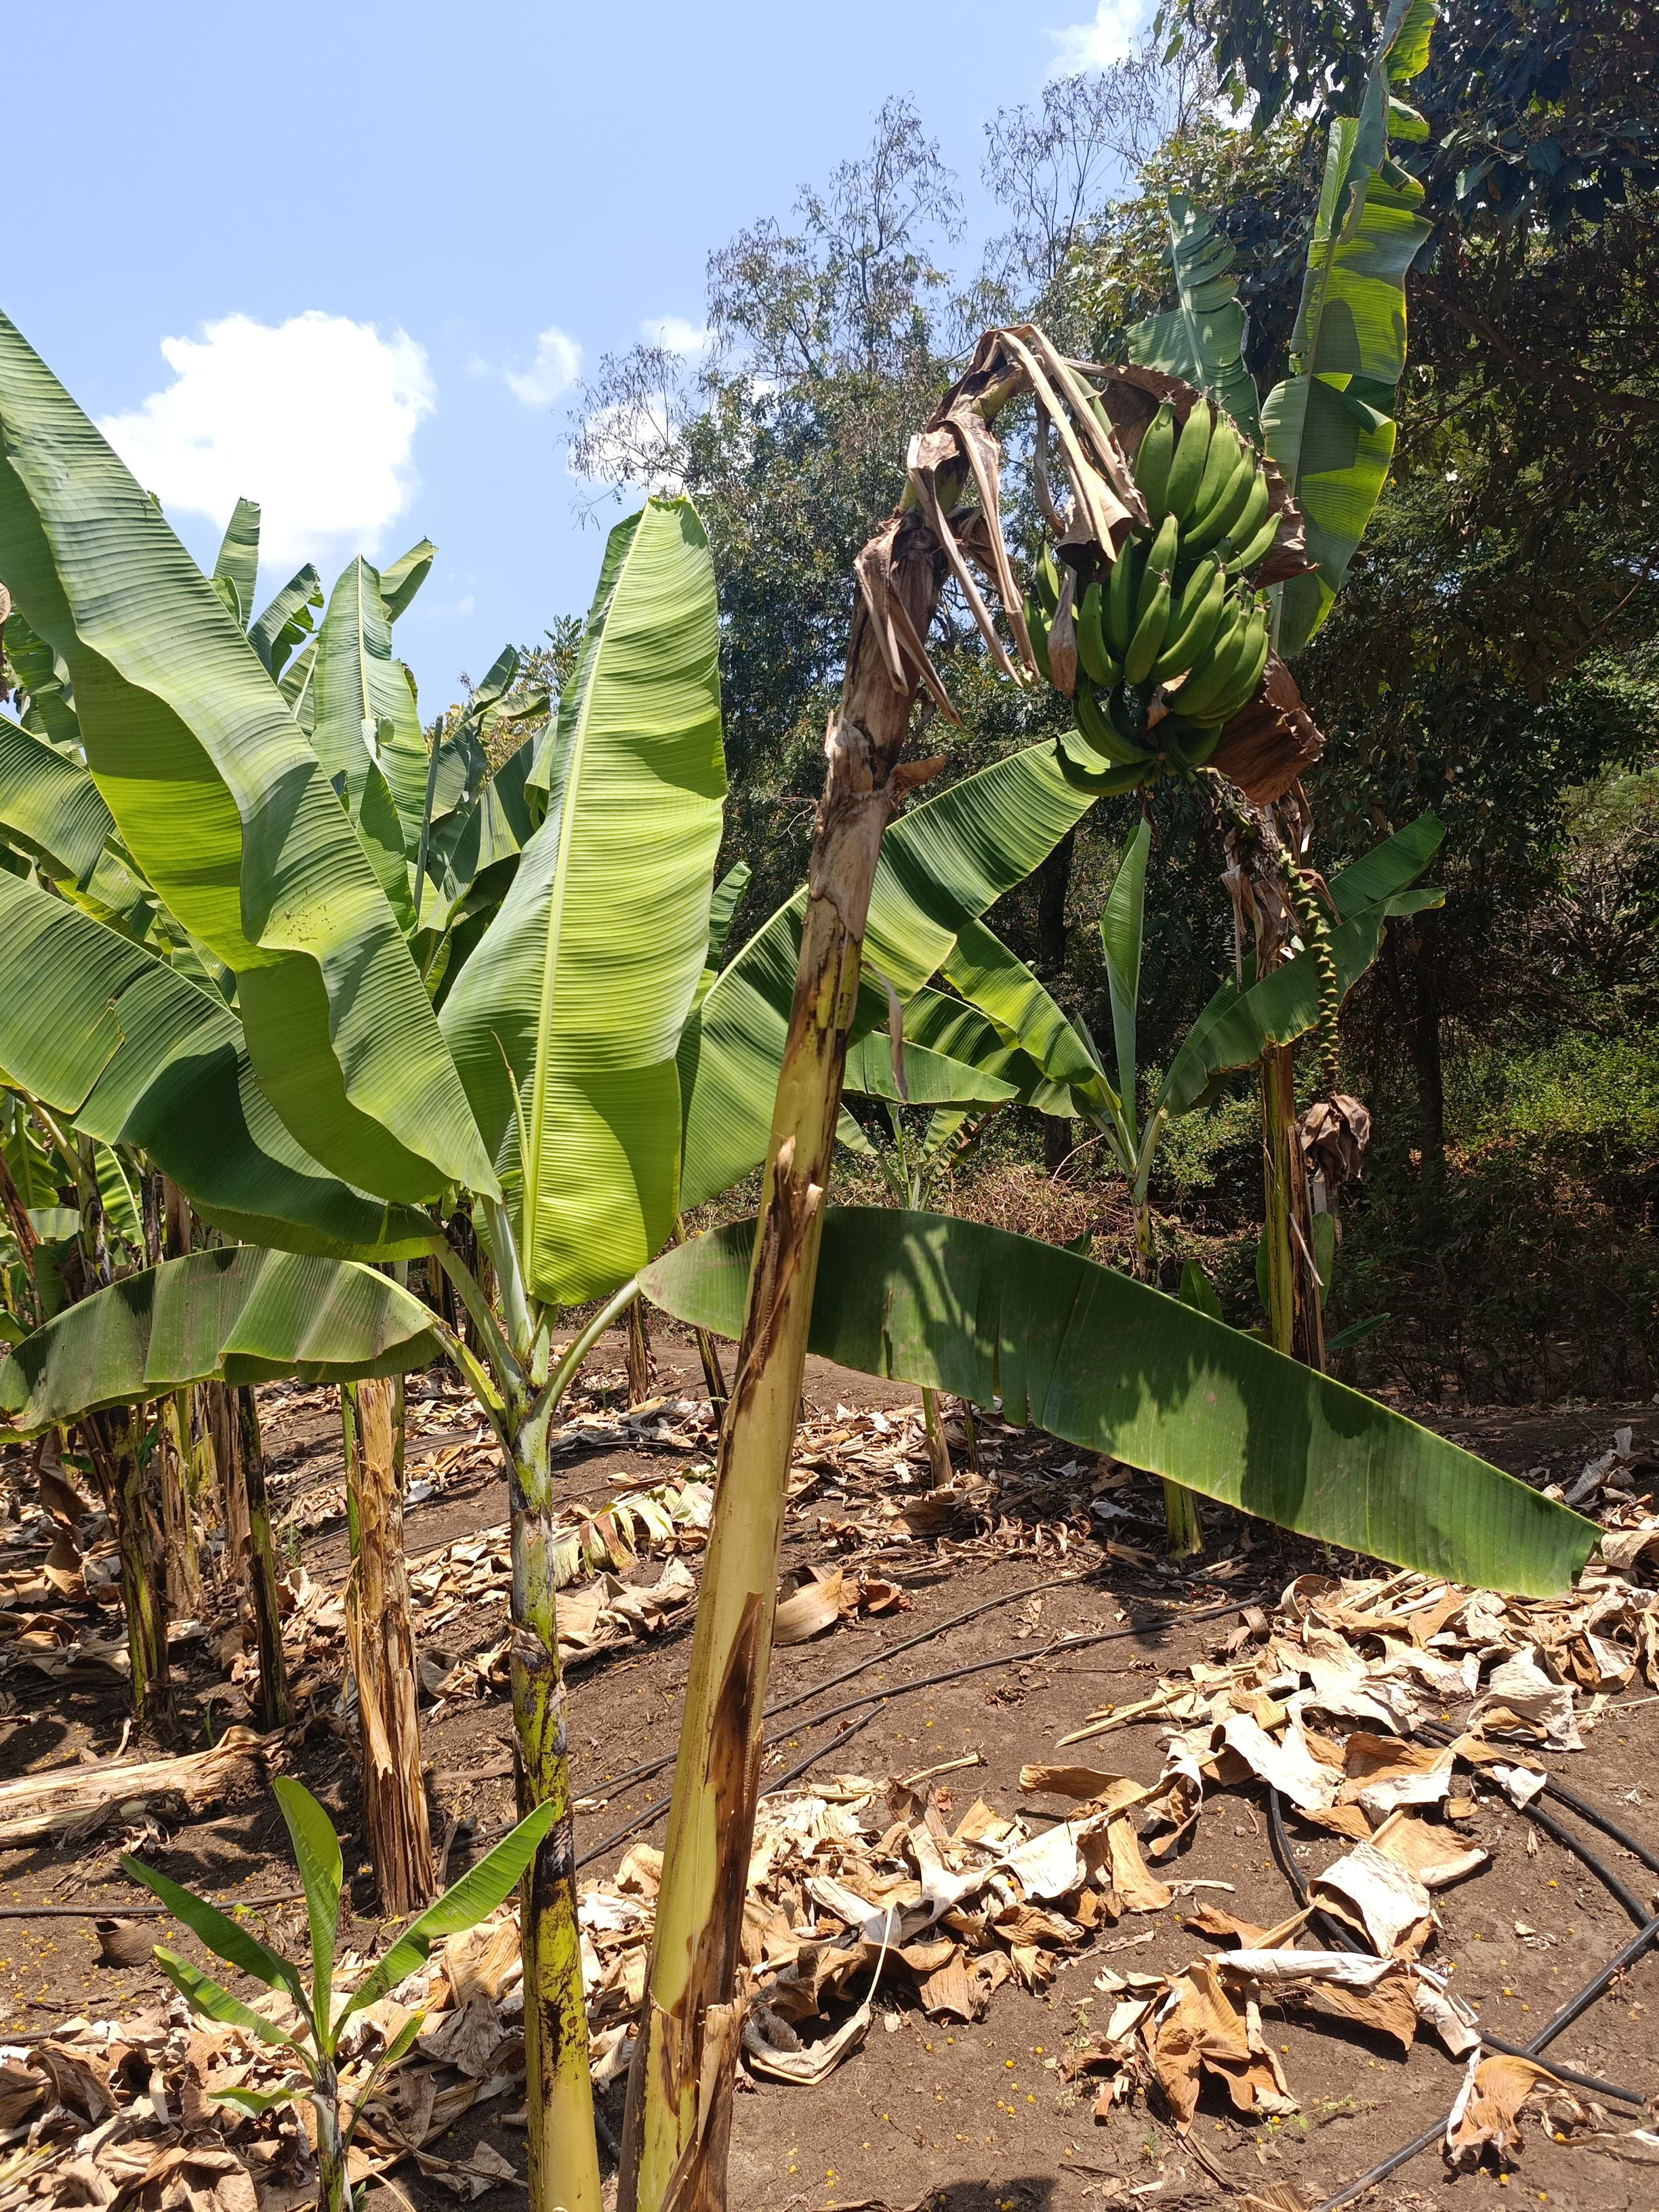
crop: banana
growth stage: maturity
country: Tanzania
